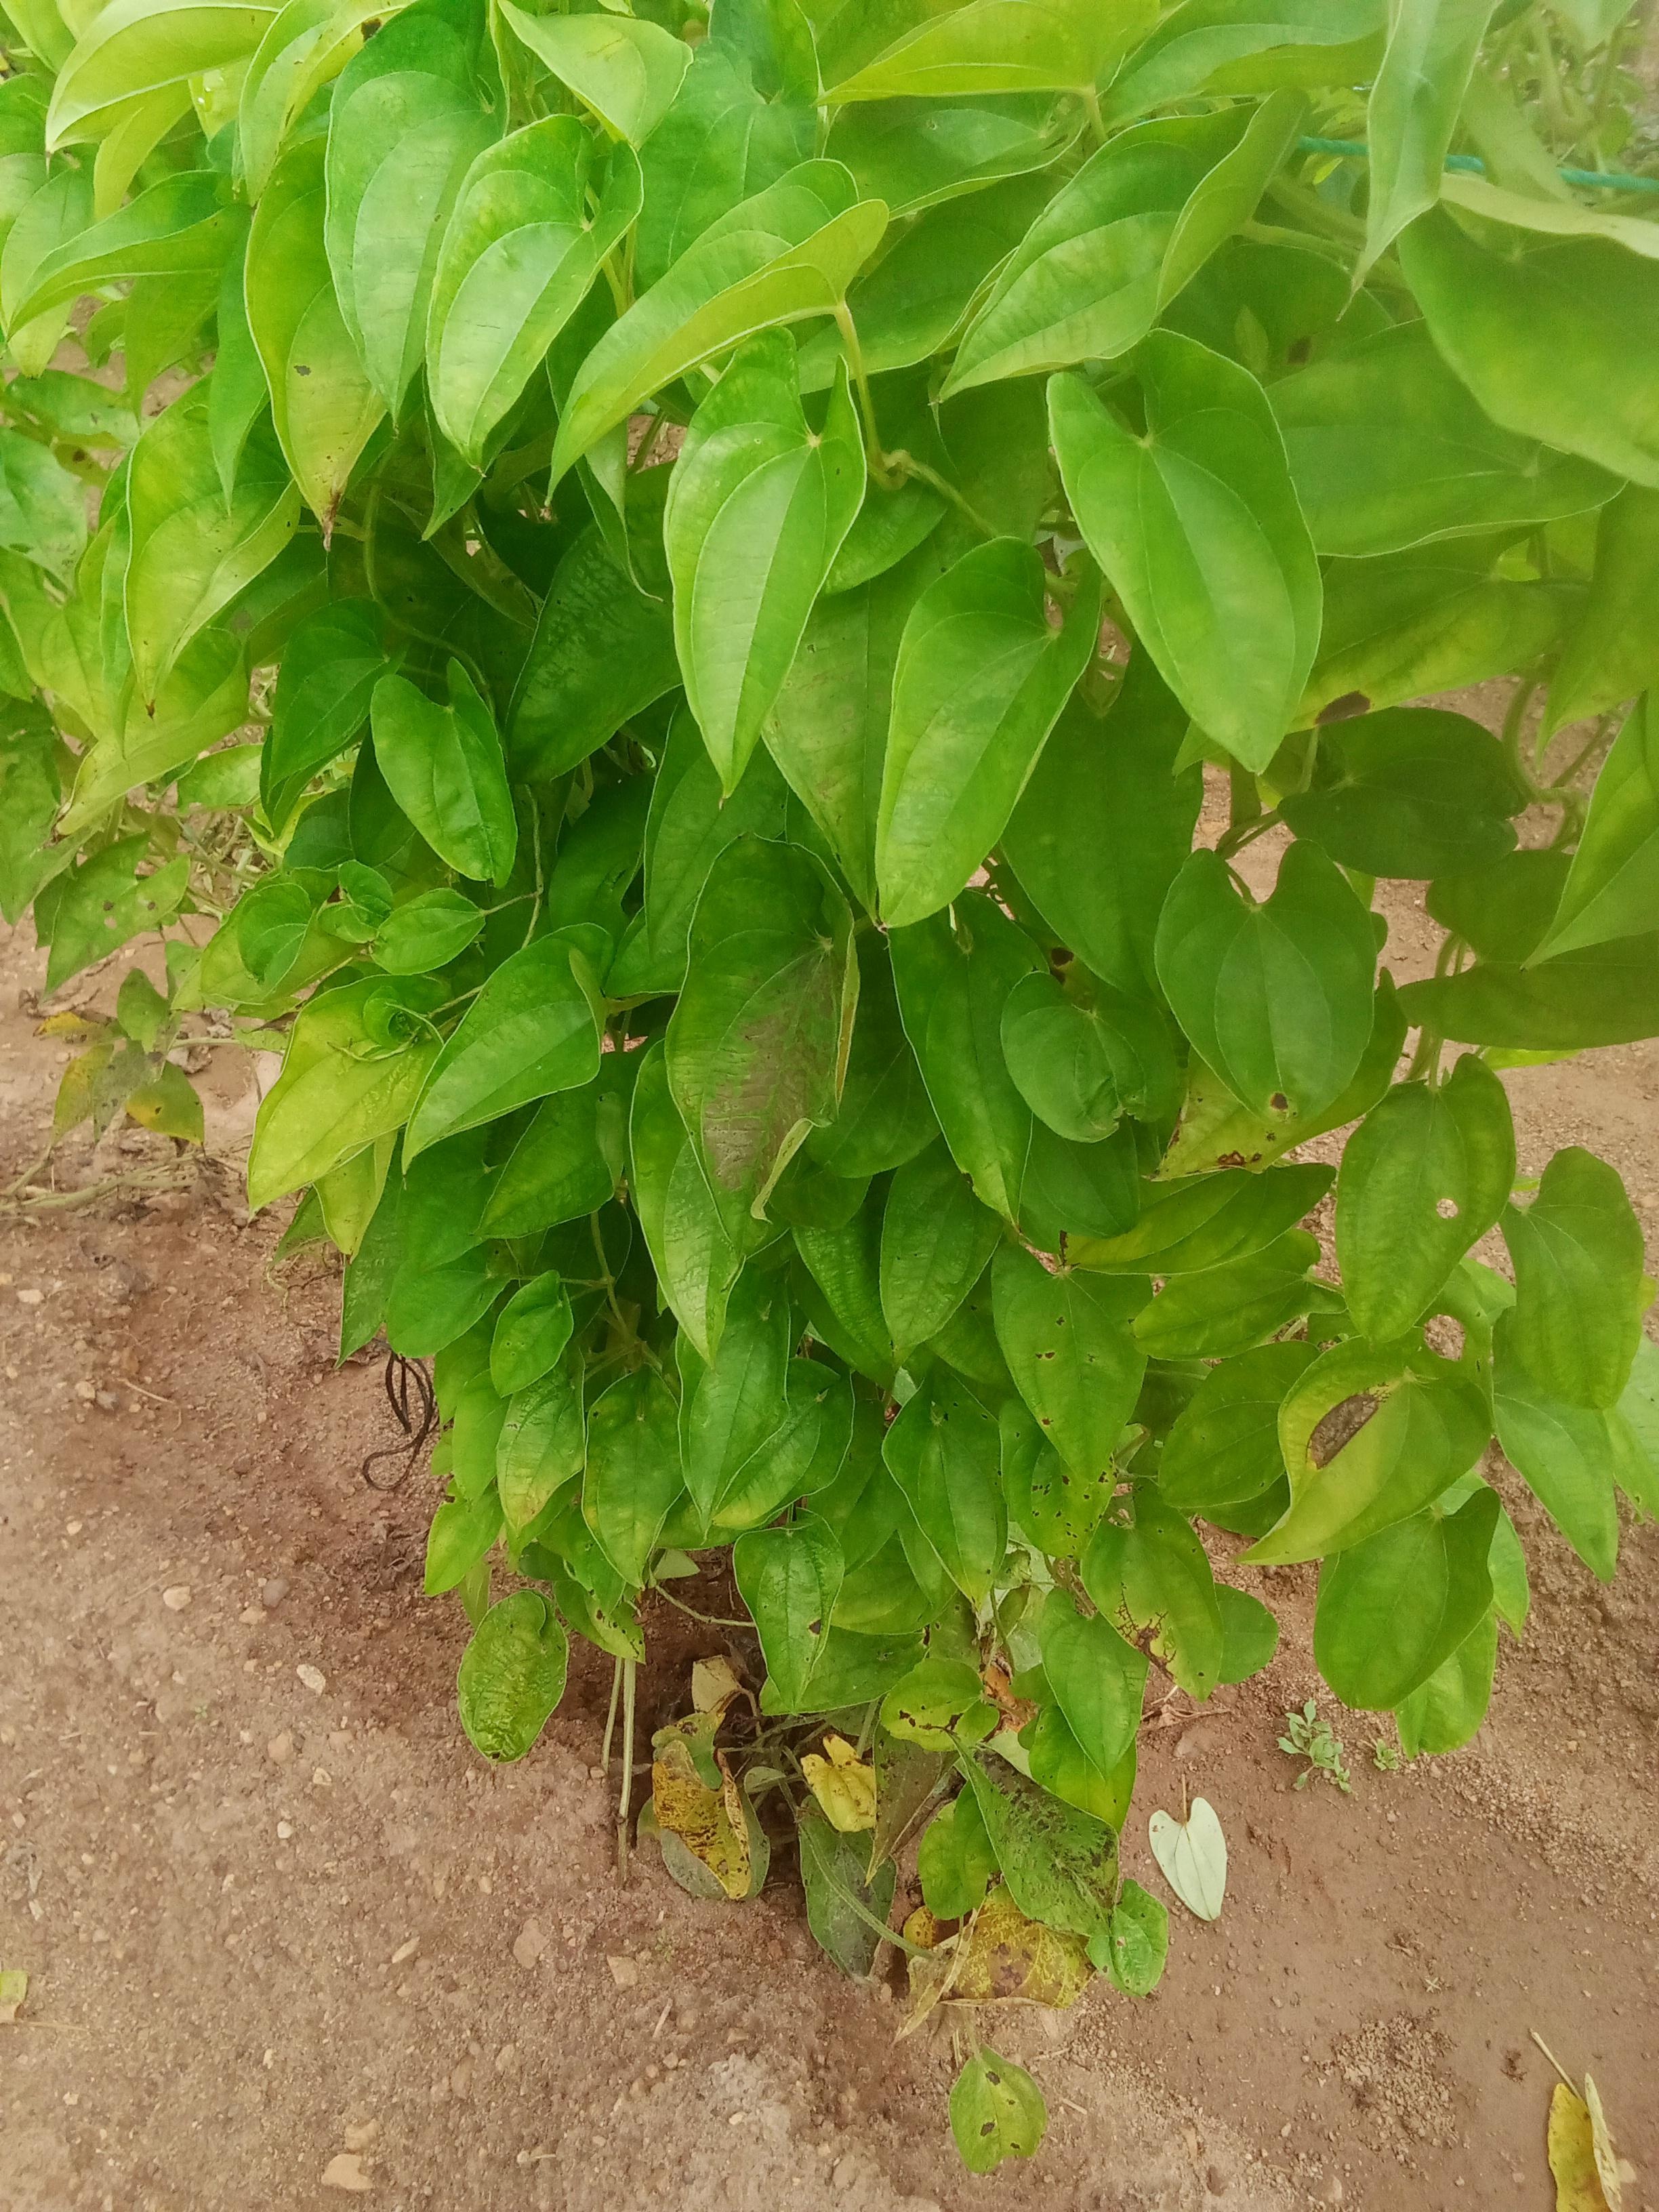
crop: yam
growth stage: vegetative
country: Nigeria
